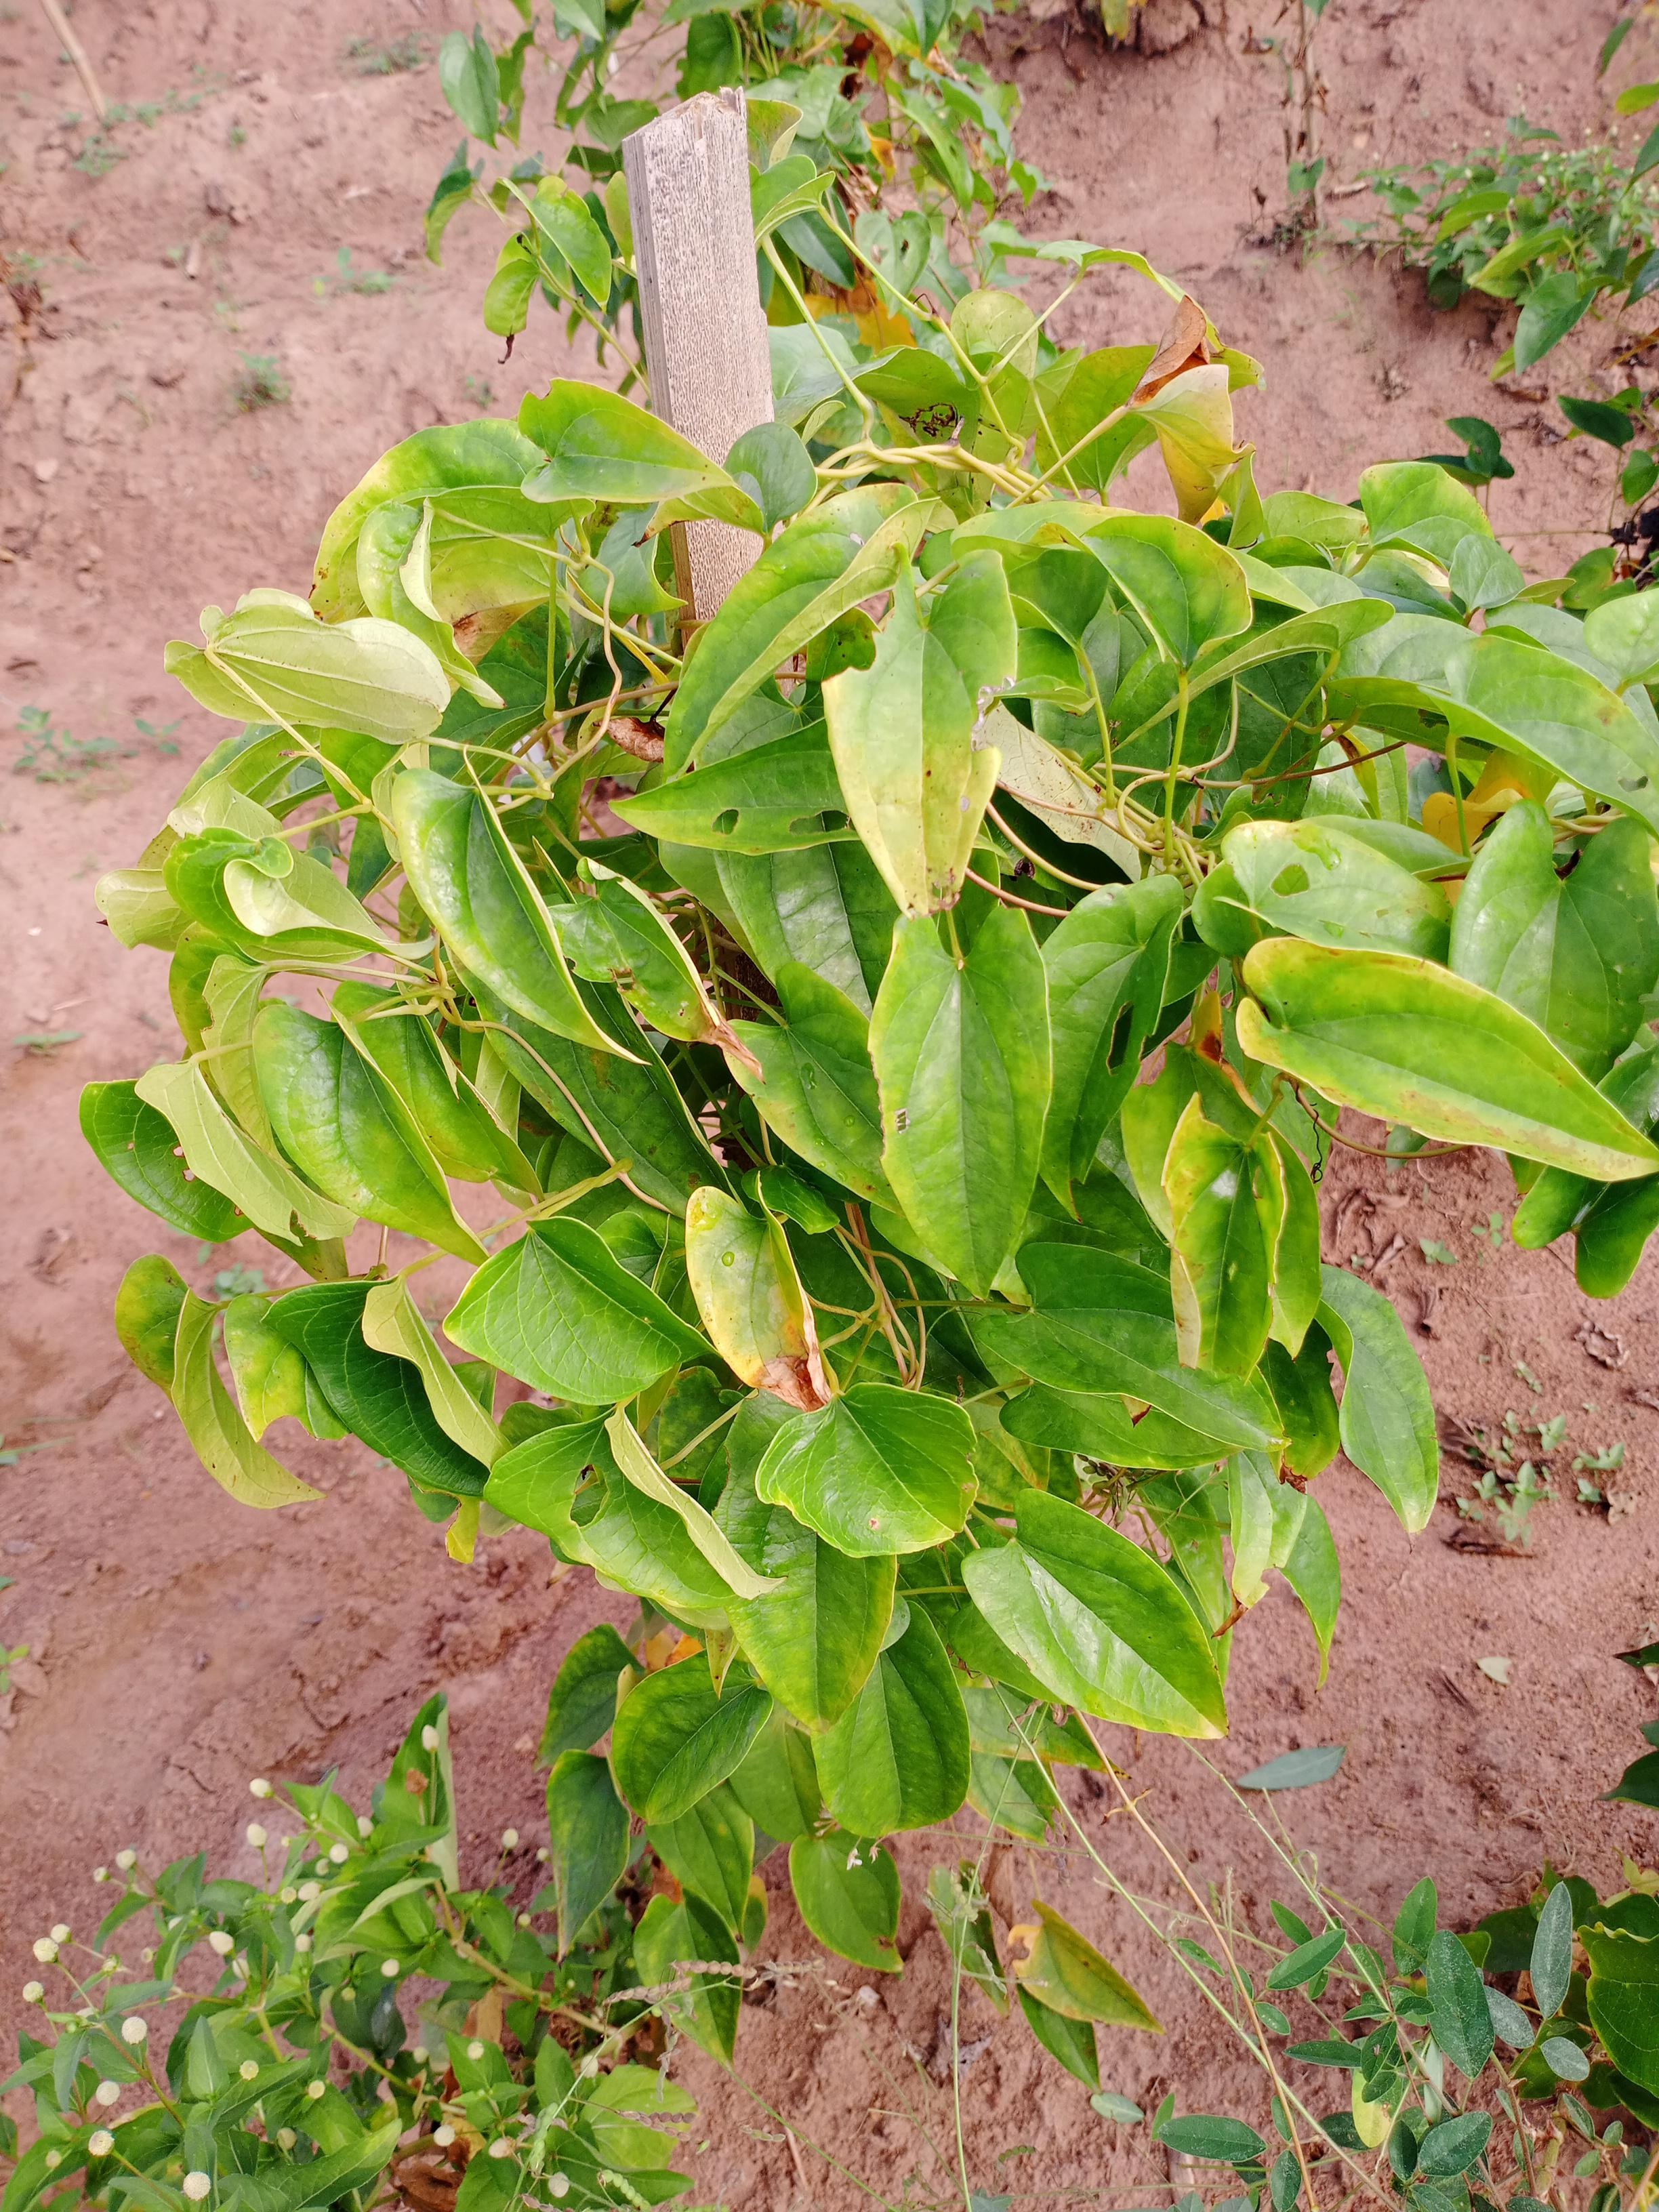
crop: yam
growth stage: maturity
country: Nigeria
